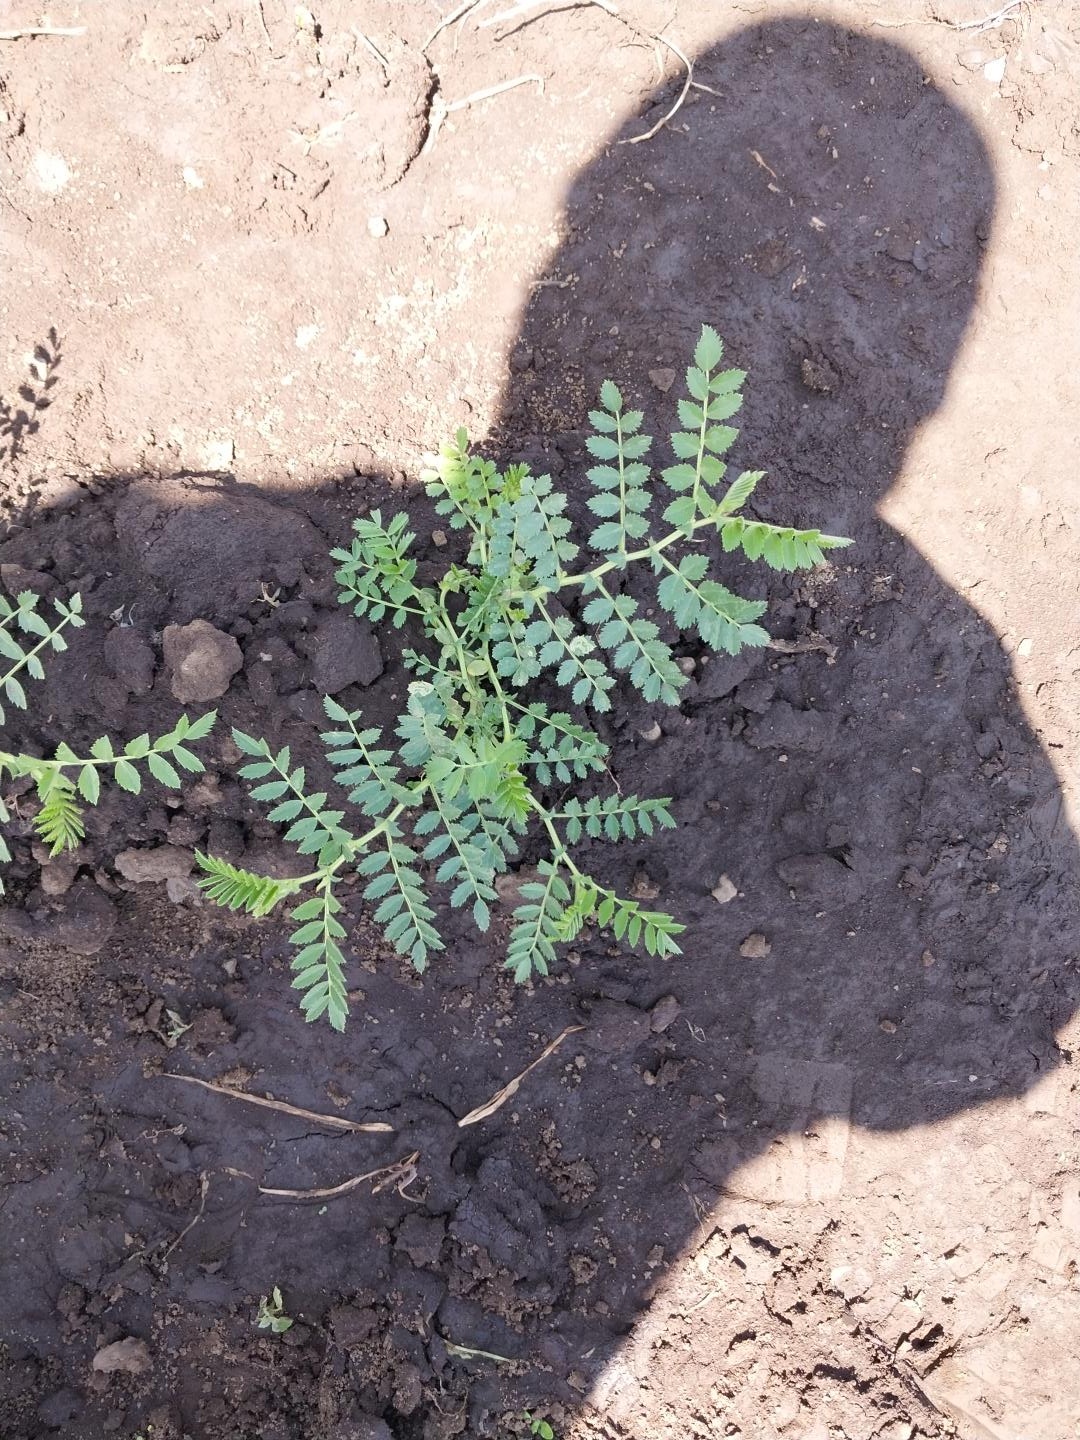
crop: chickpea
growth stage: vegetative
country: Tanzania
